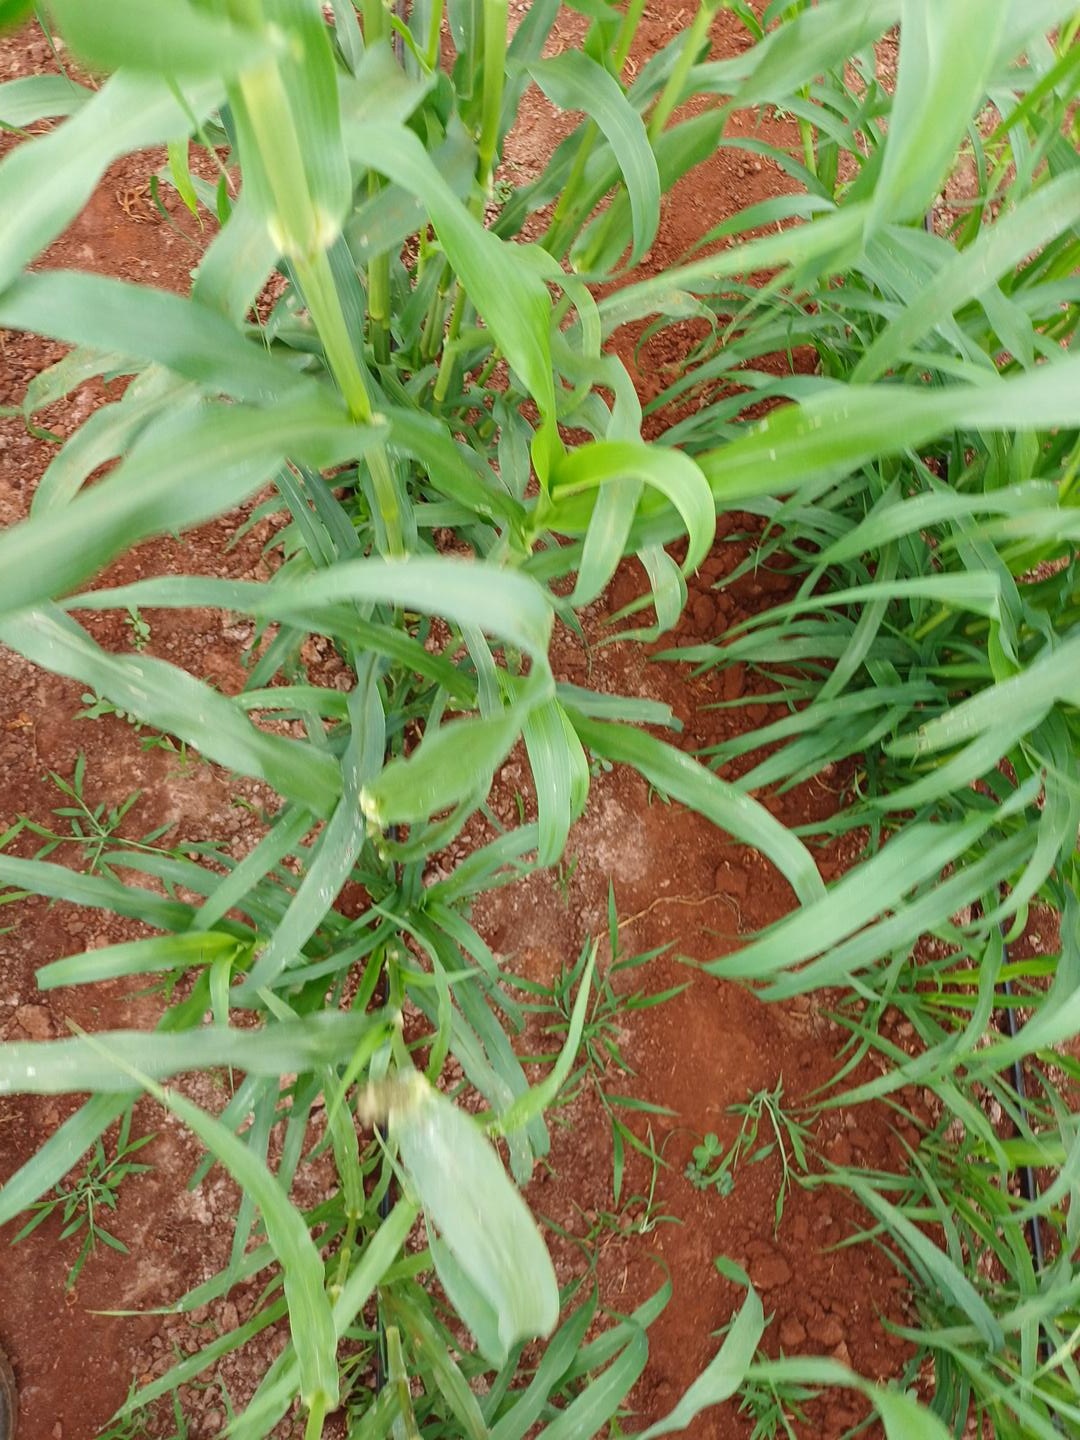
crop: pearl millet
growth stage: flowering
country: Kenya
